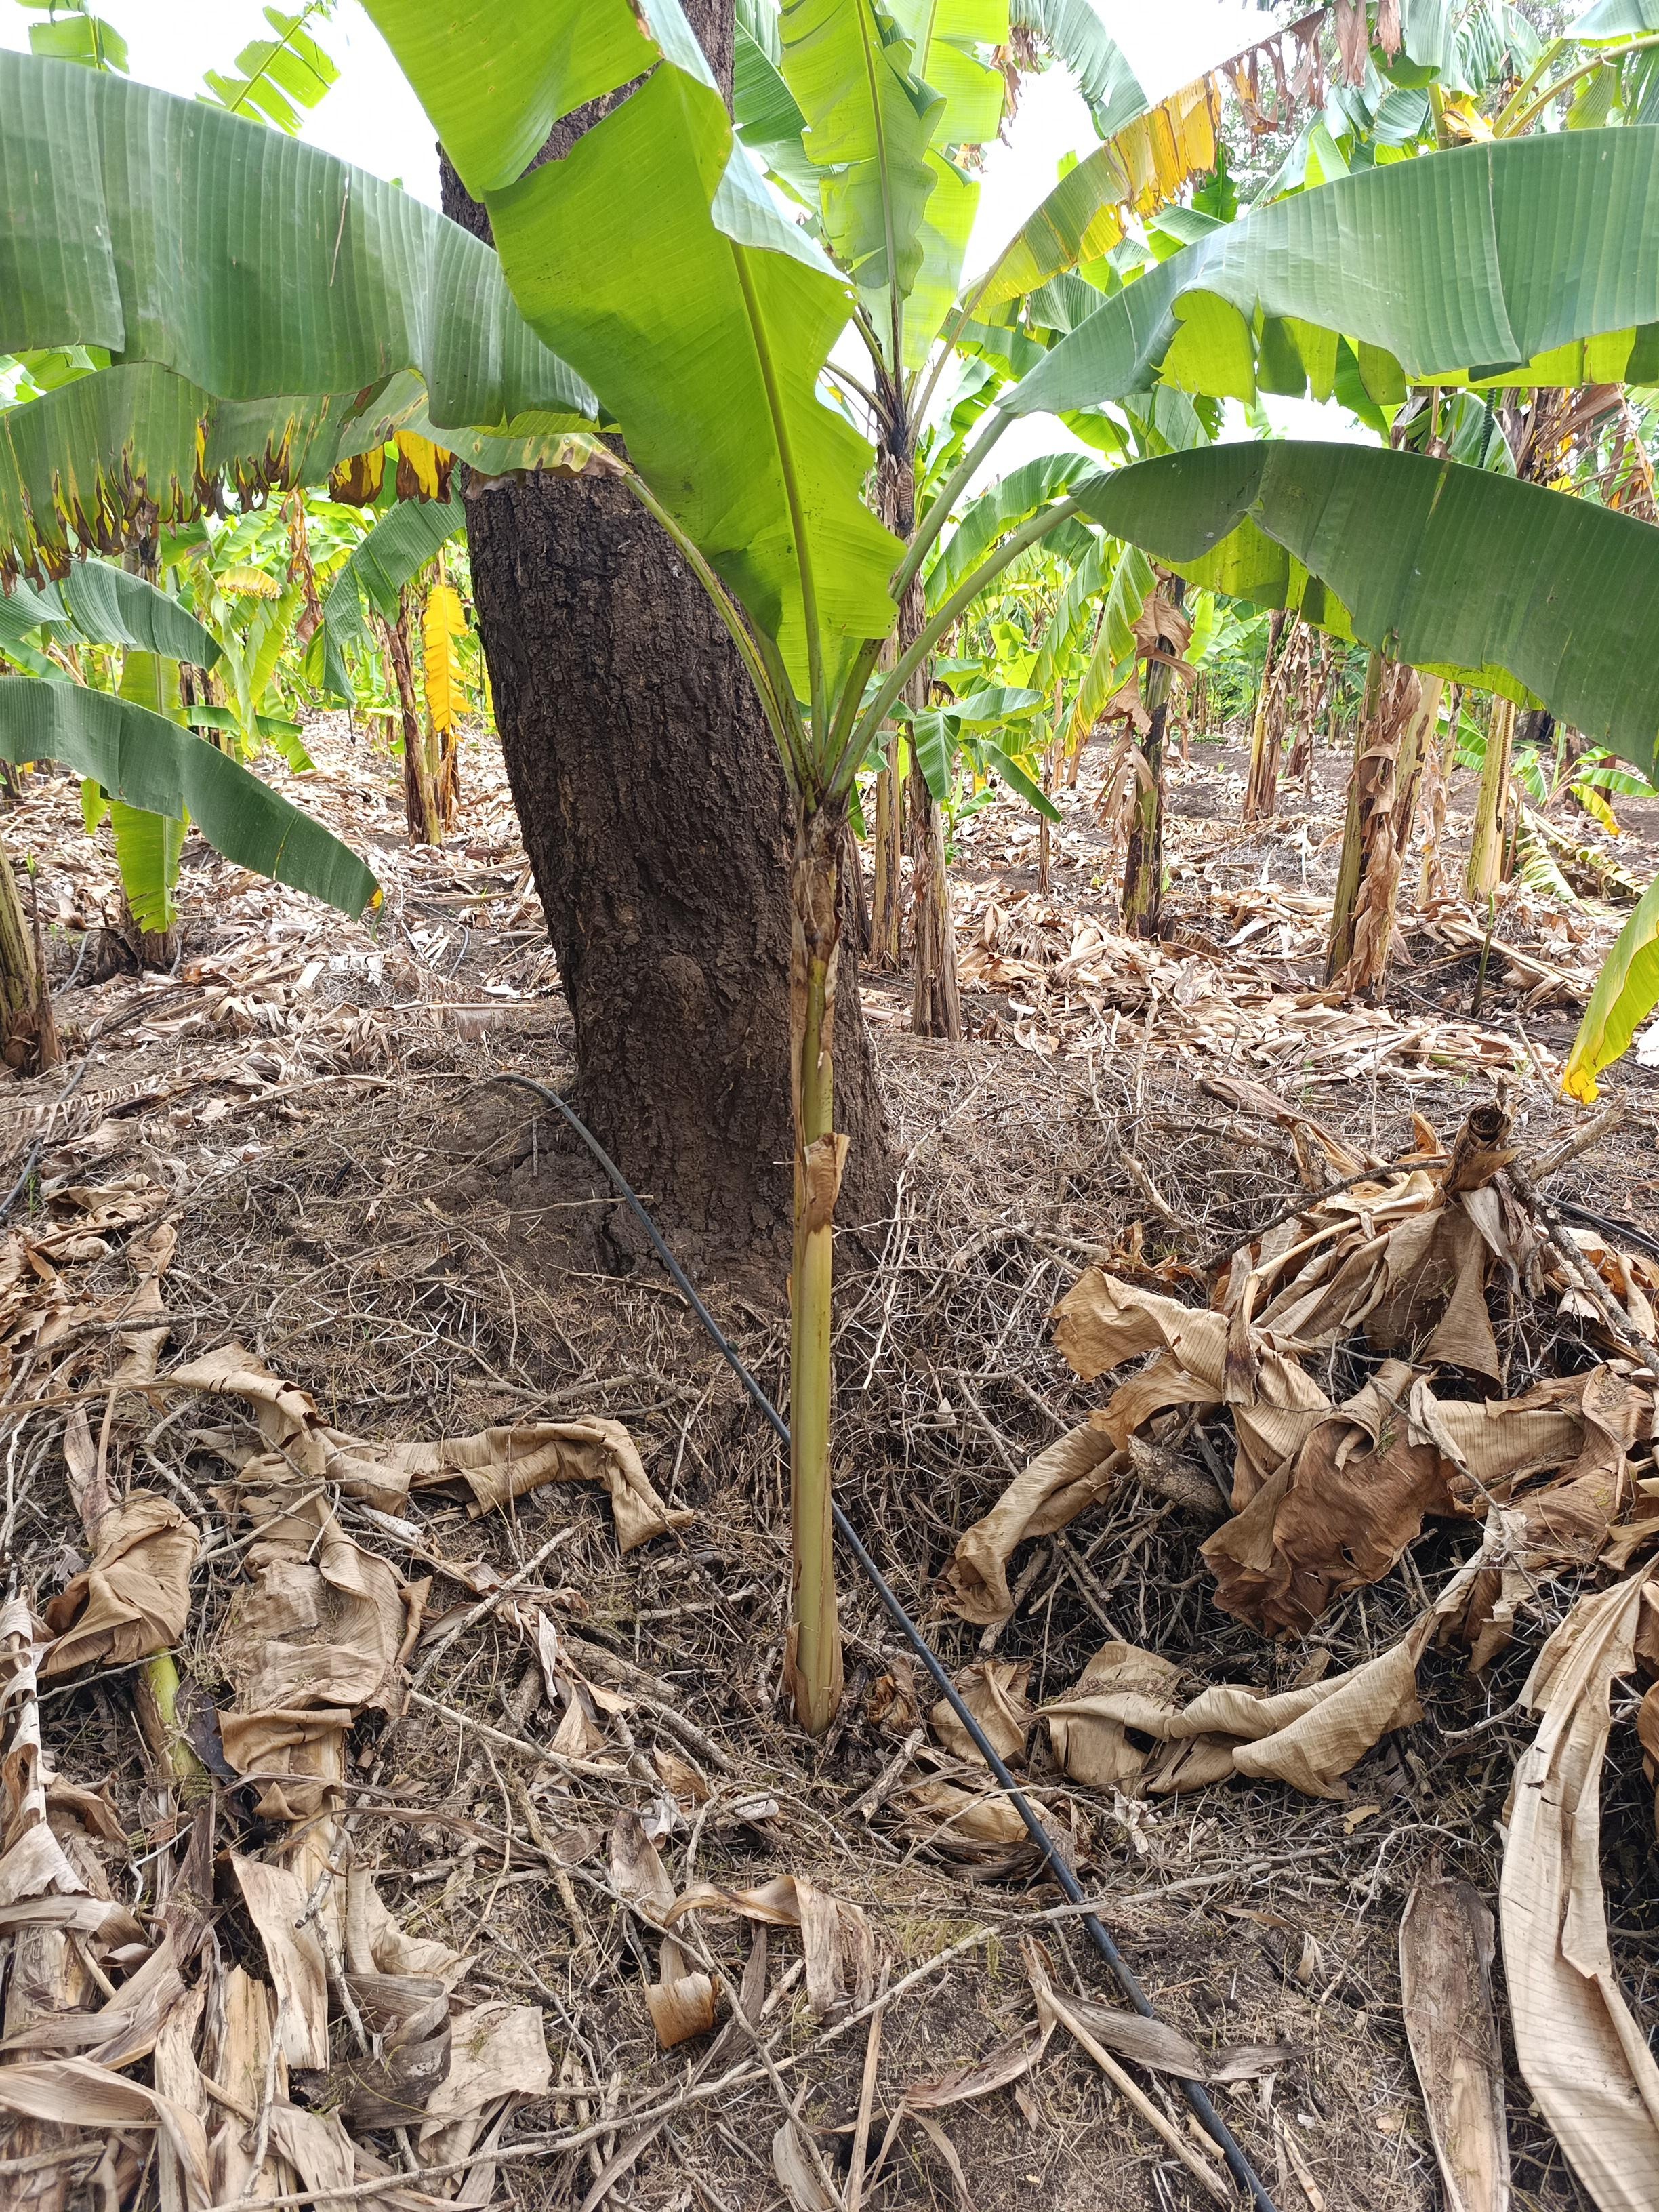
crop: banana
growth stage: vegetative
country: Tanzania
